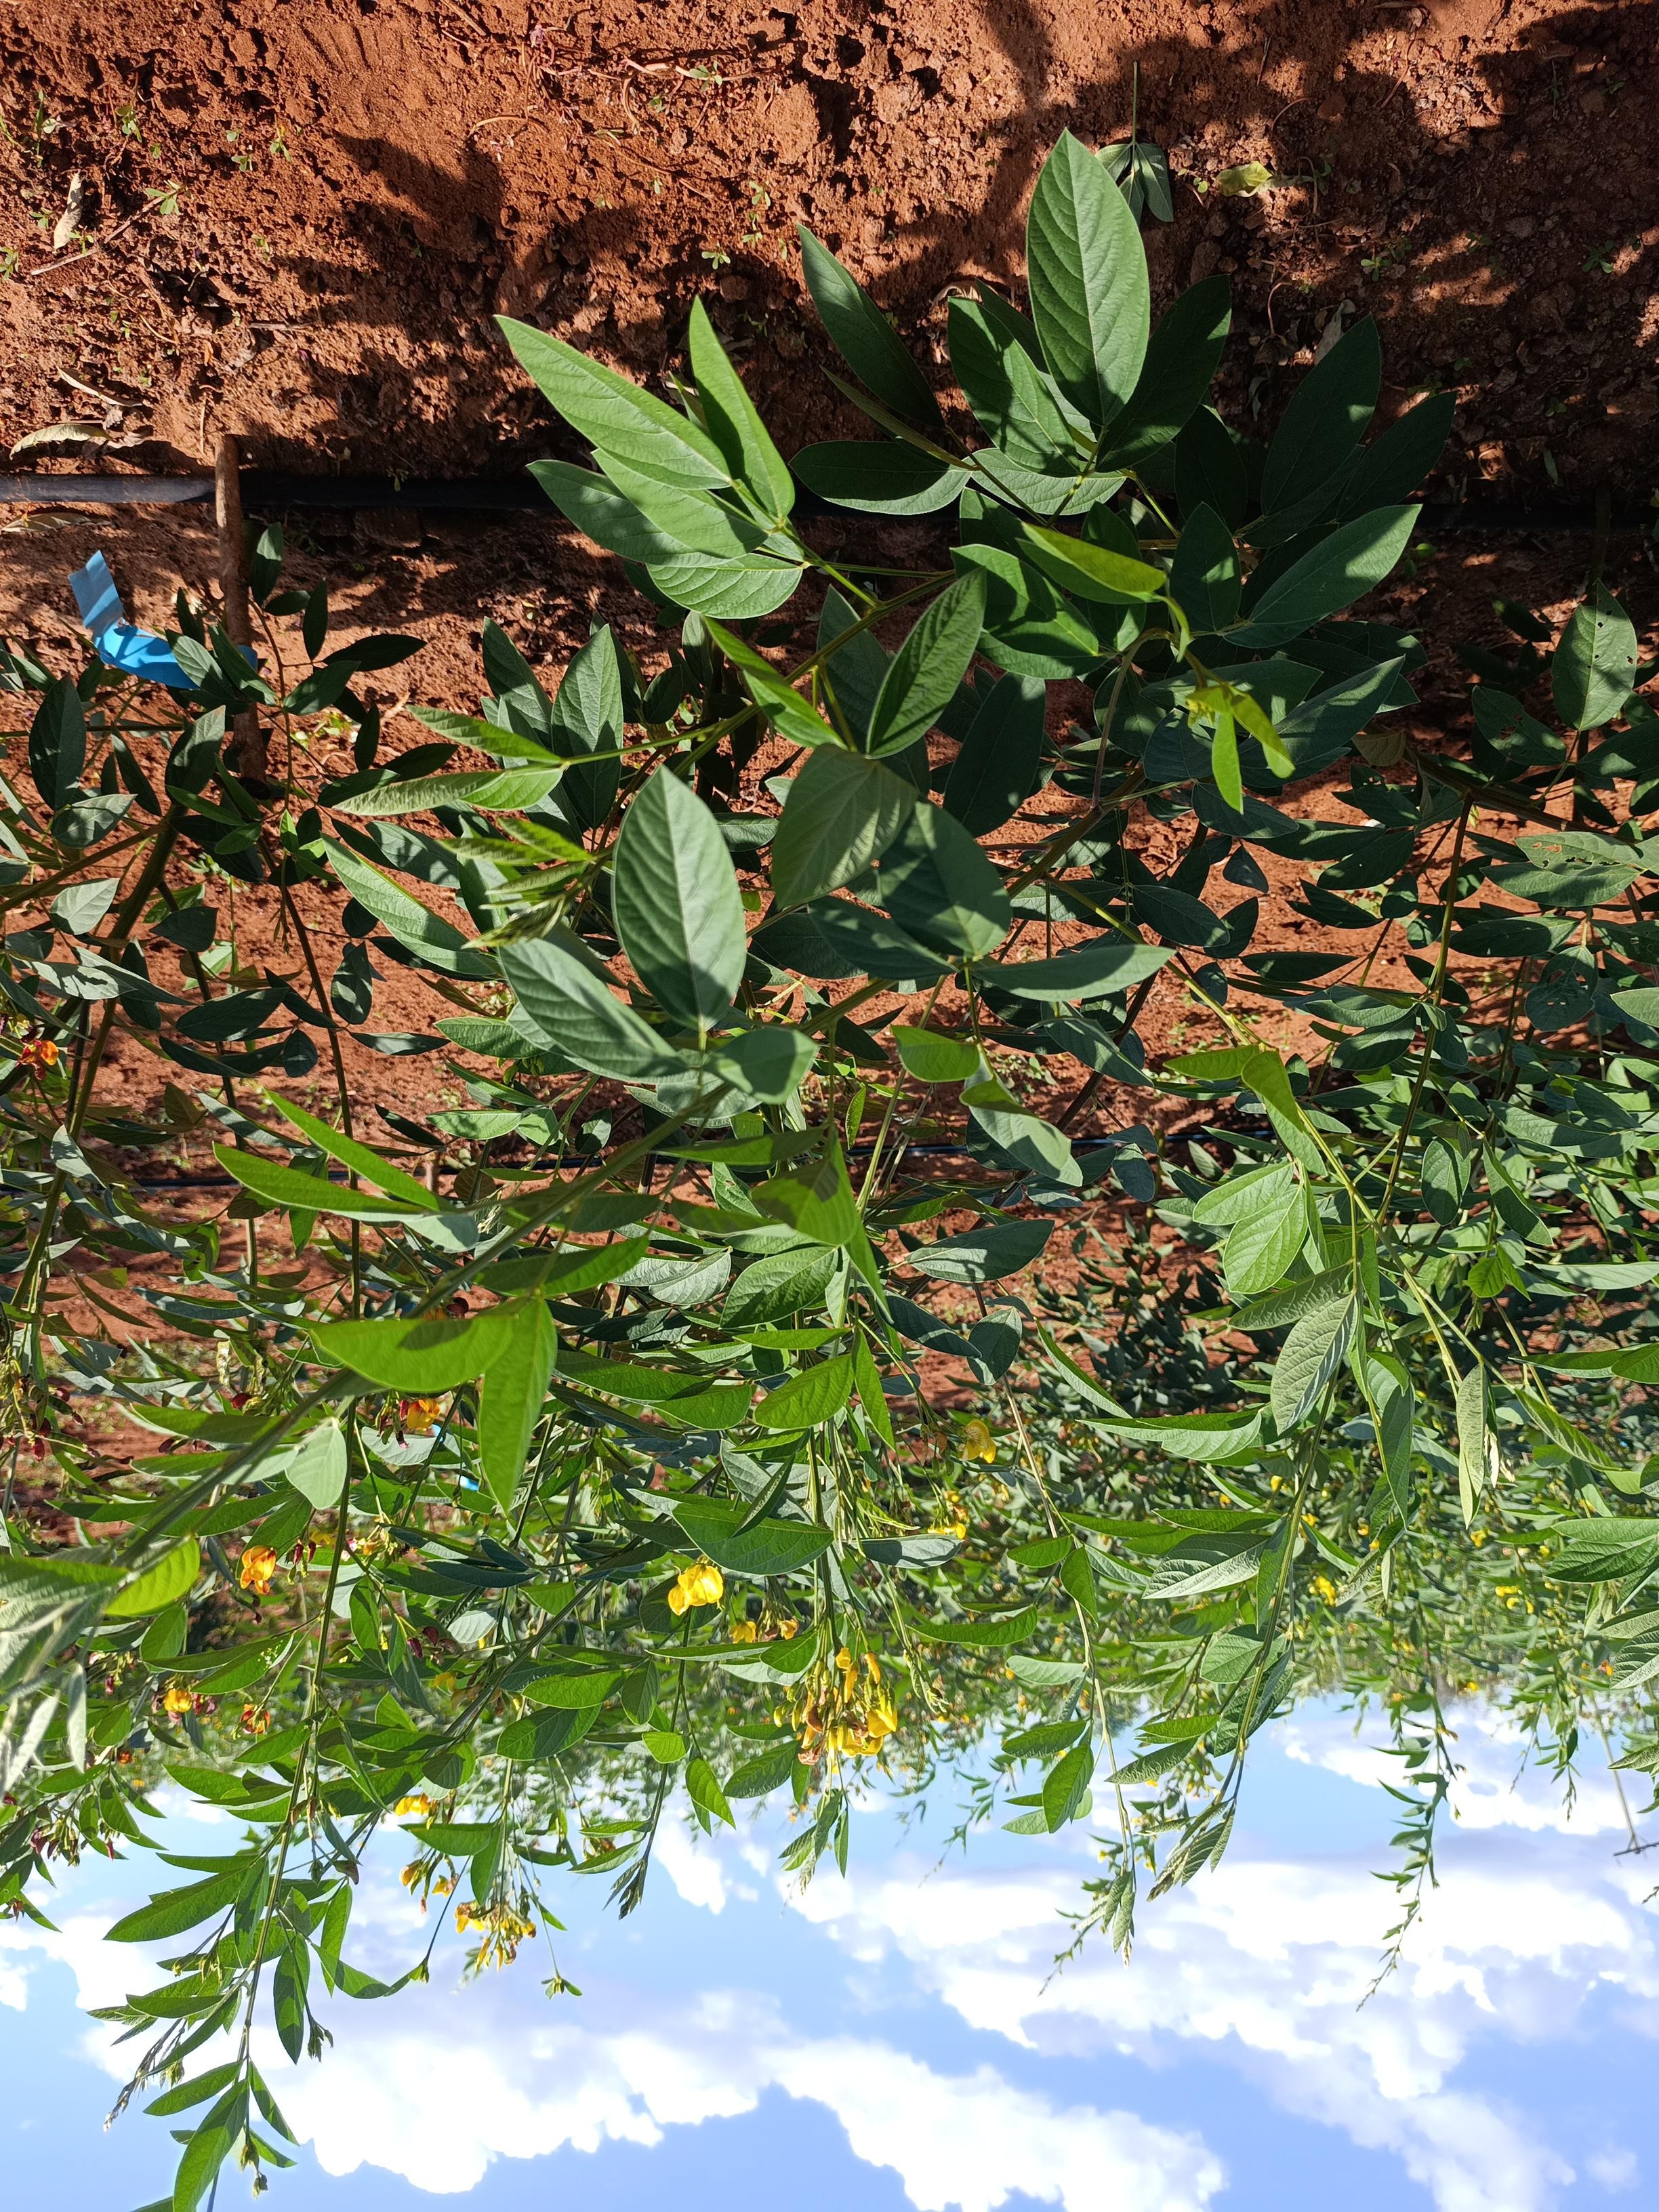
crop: pigeonpea
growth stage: flowering
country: Kenya
